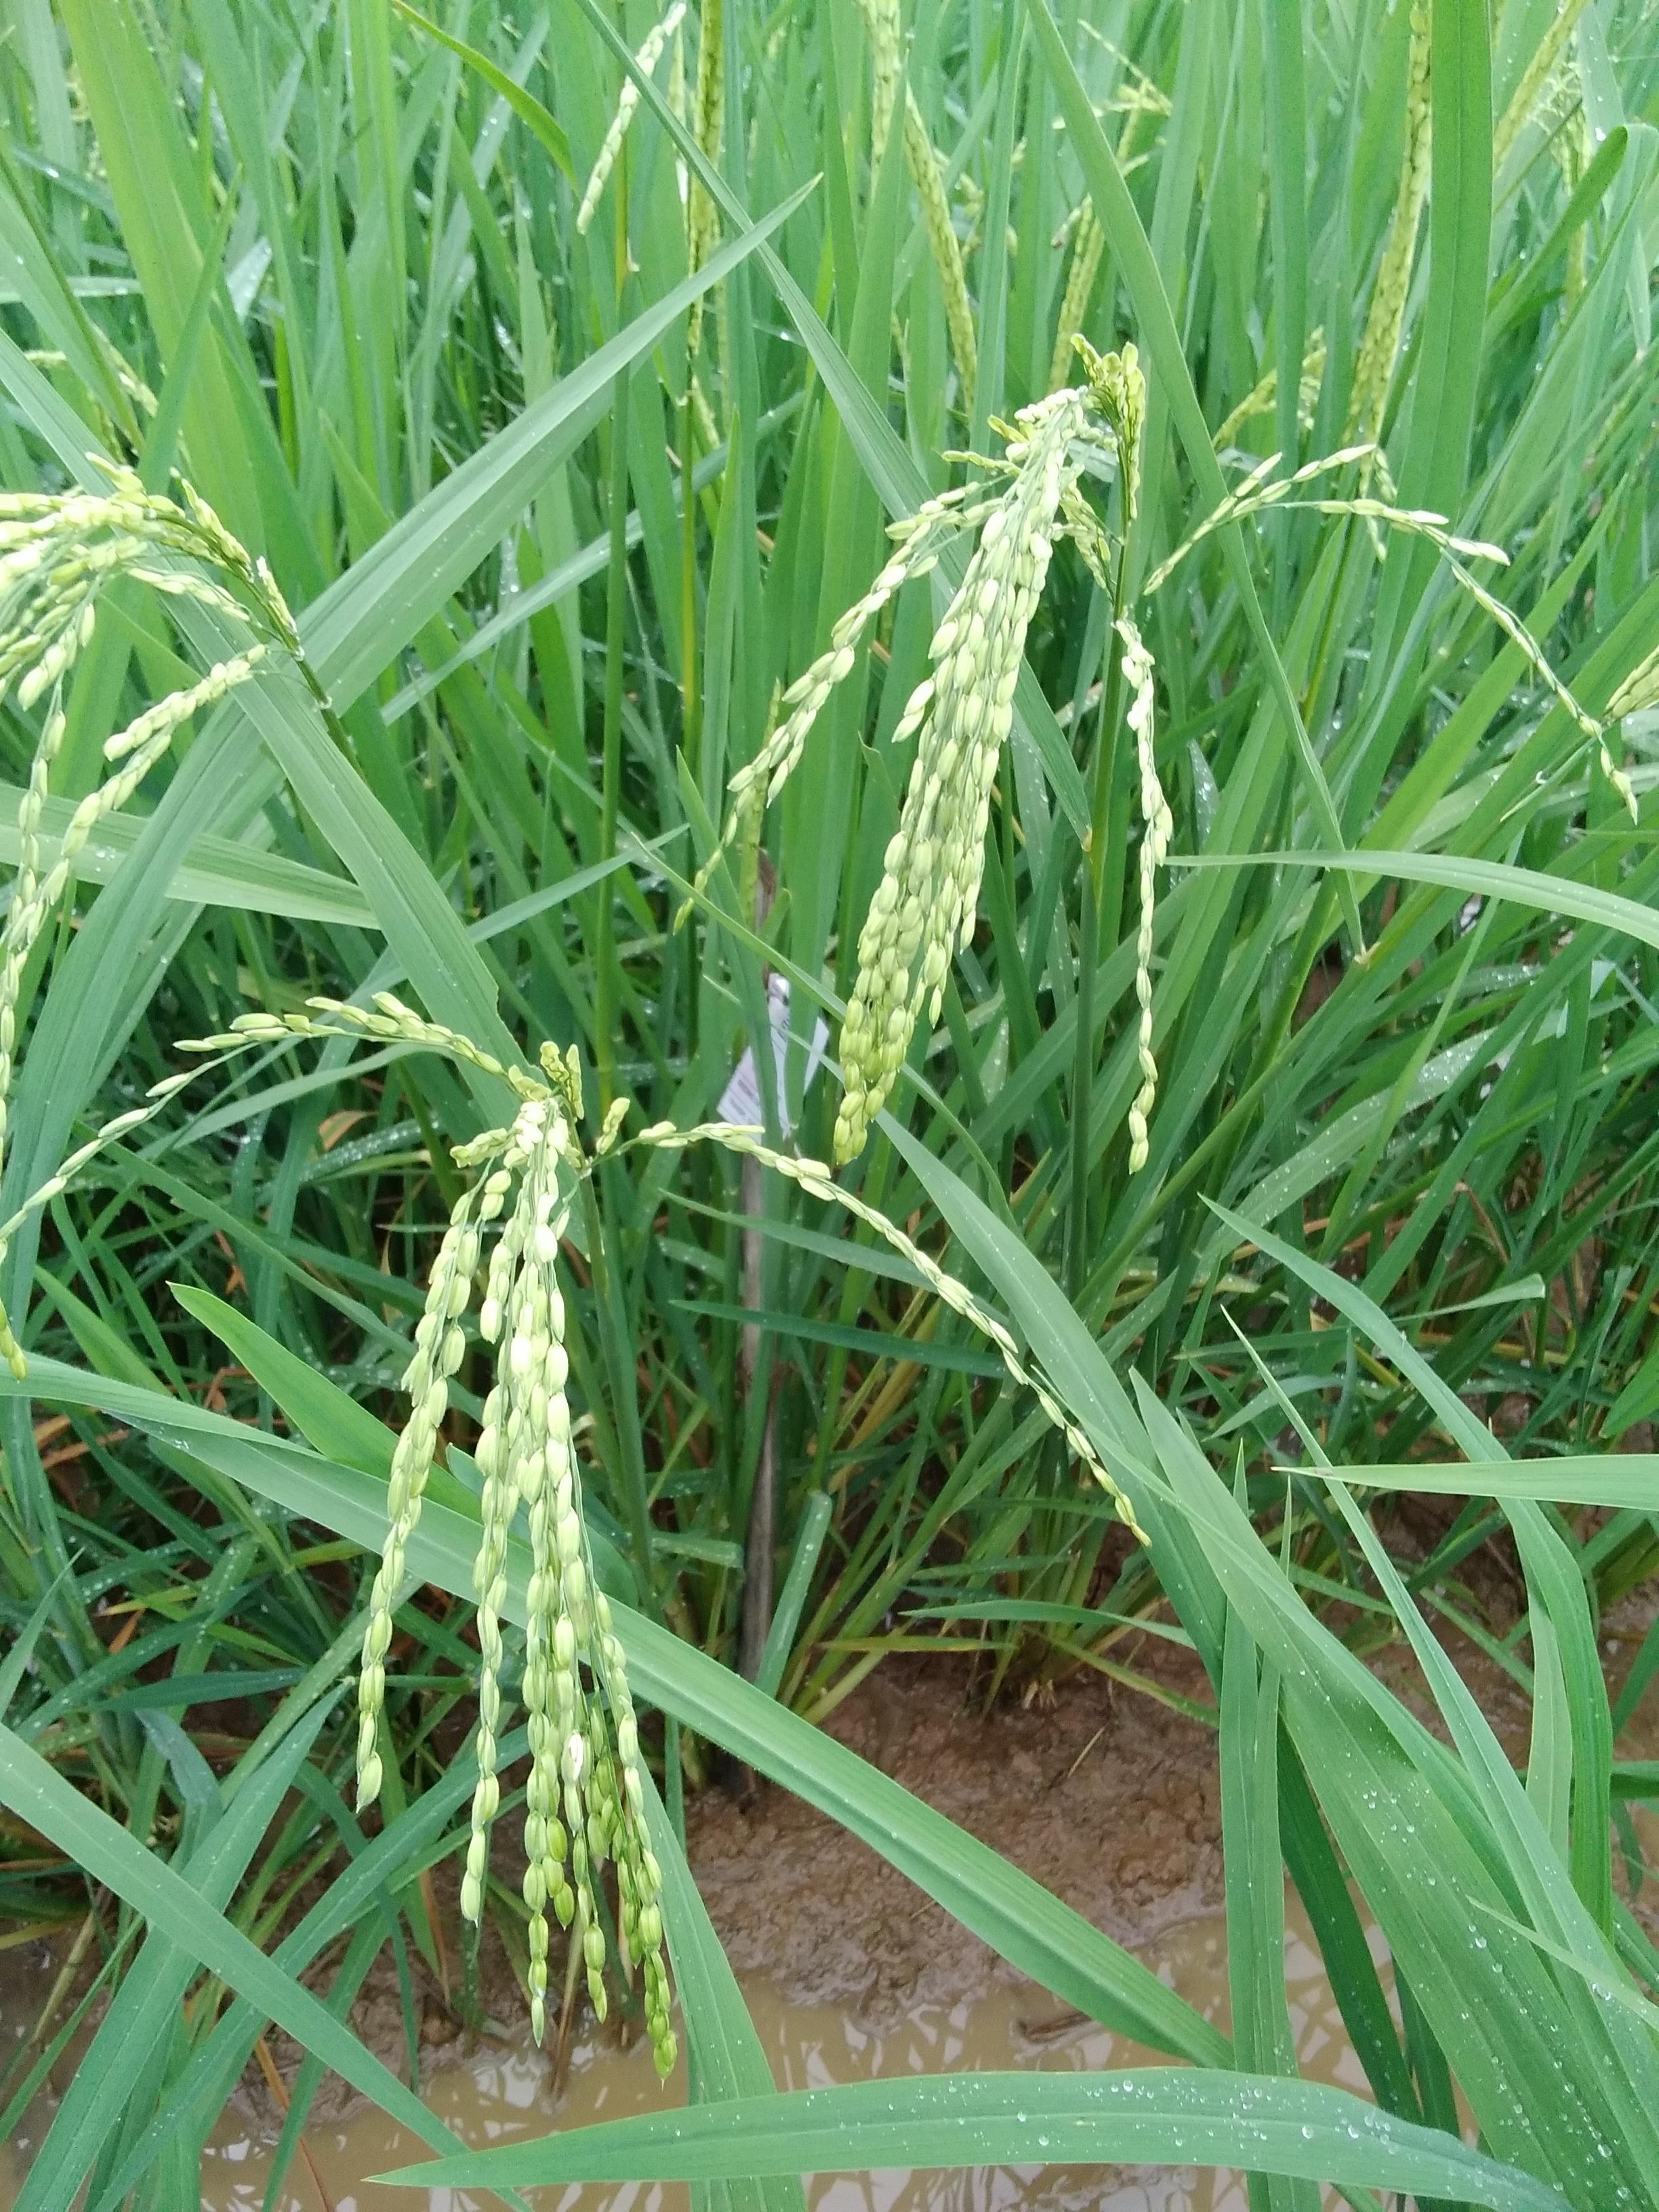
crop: rice
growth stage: stage milk
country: Nigeria
